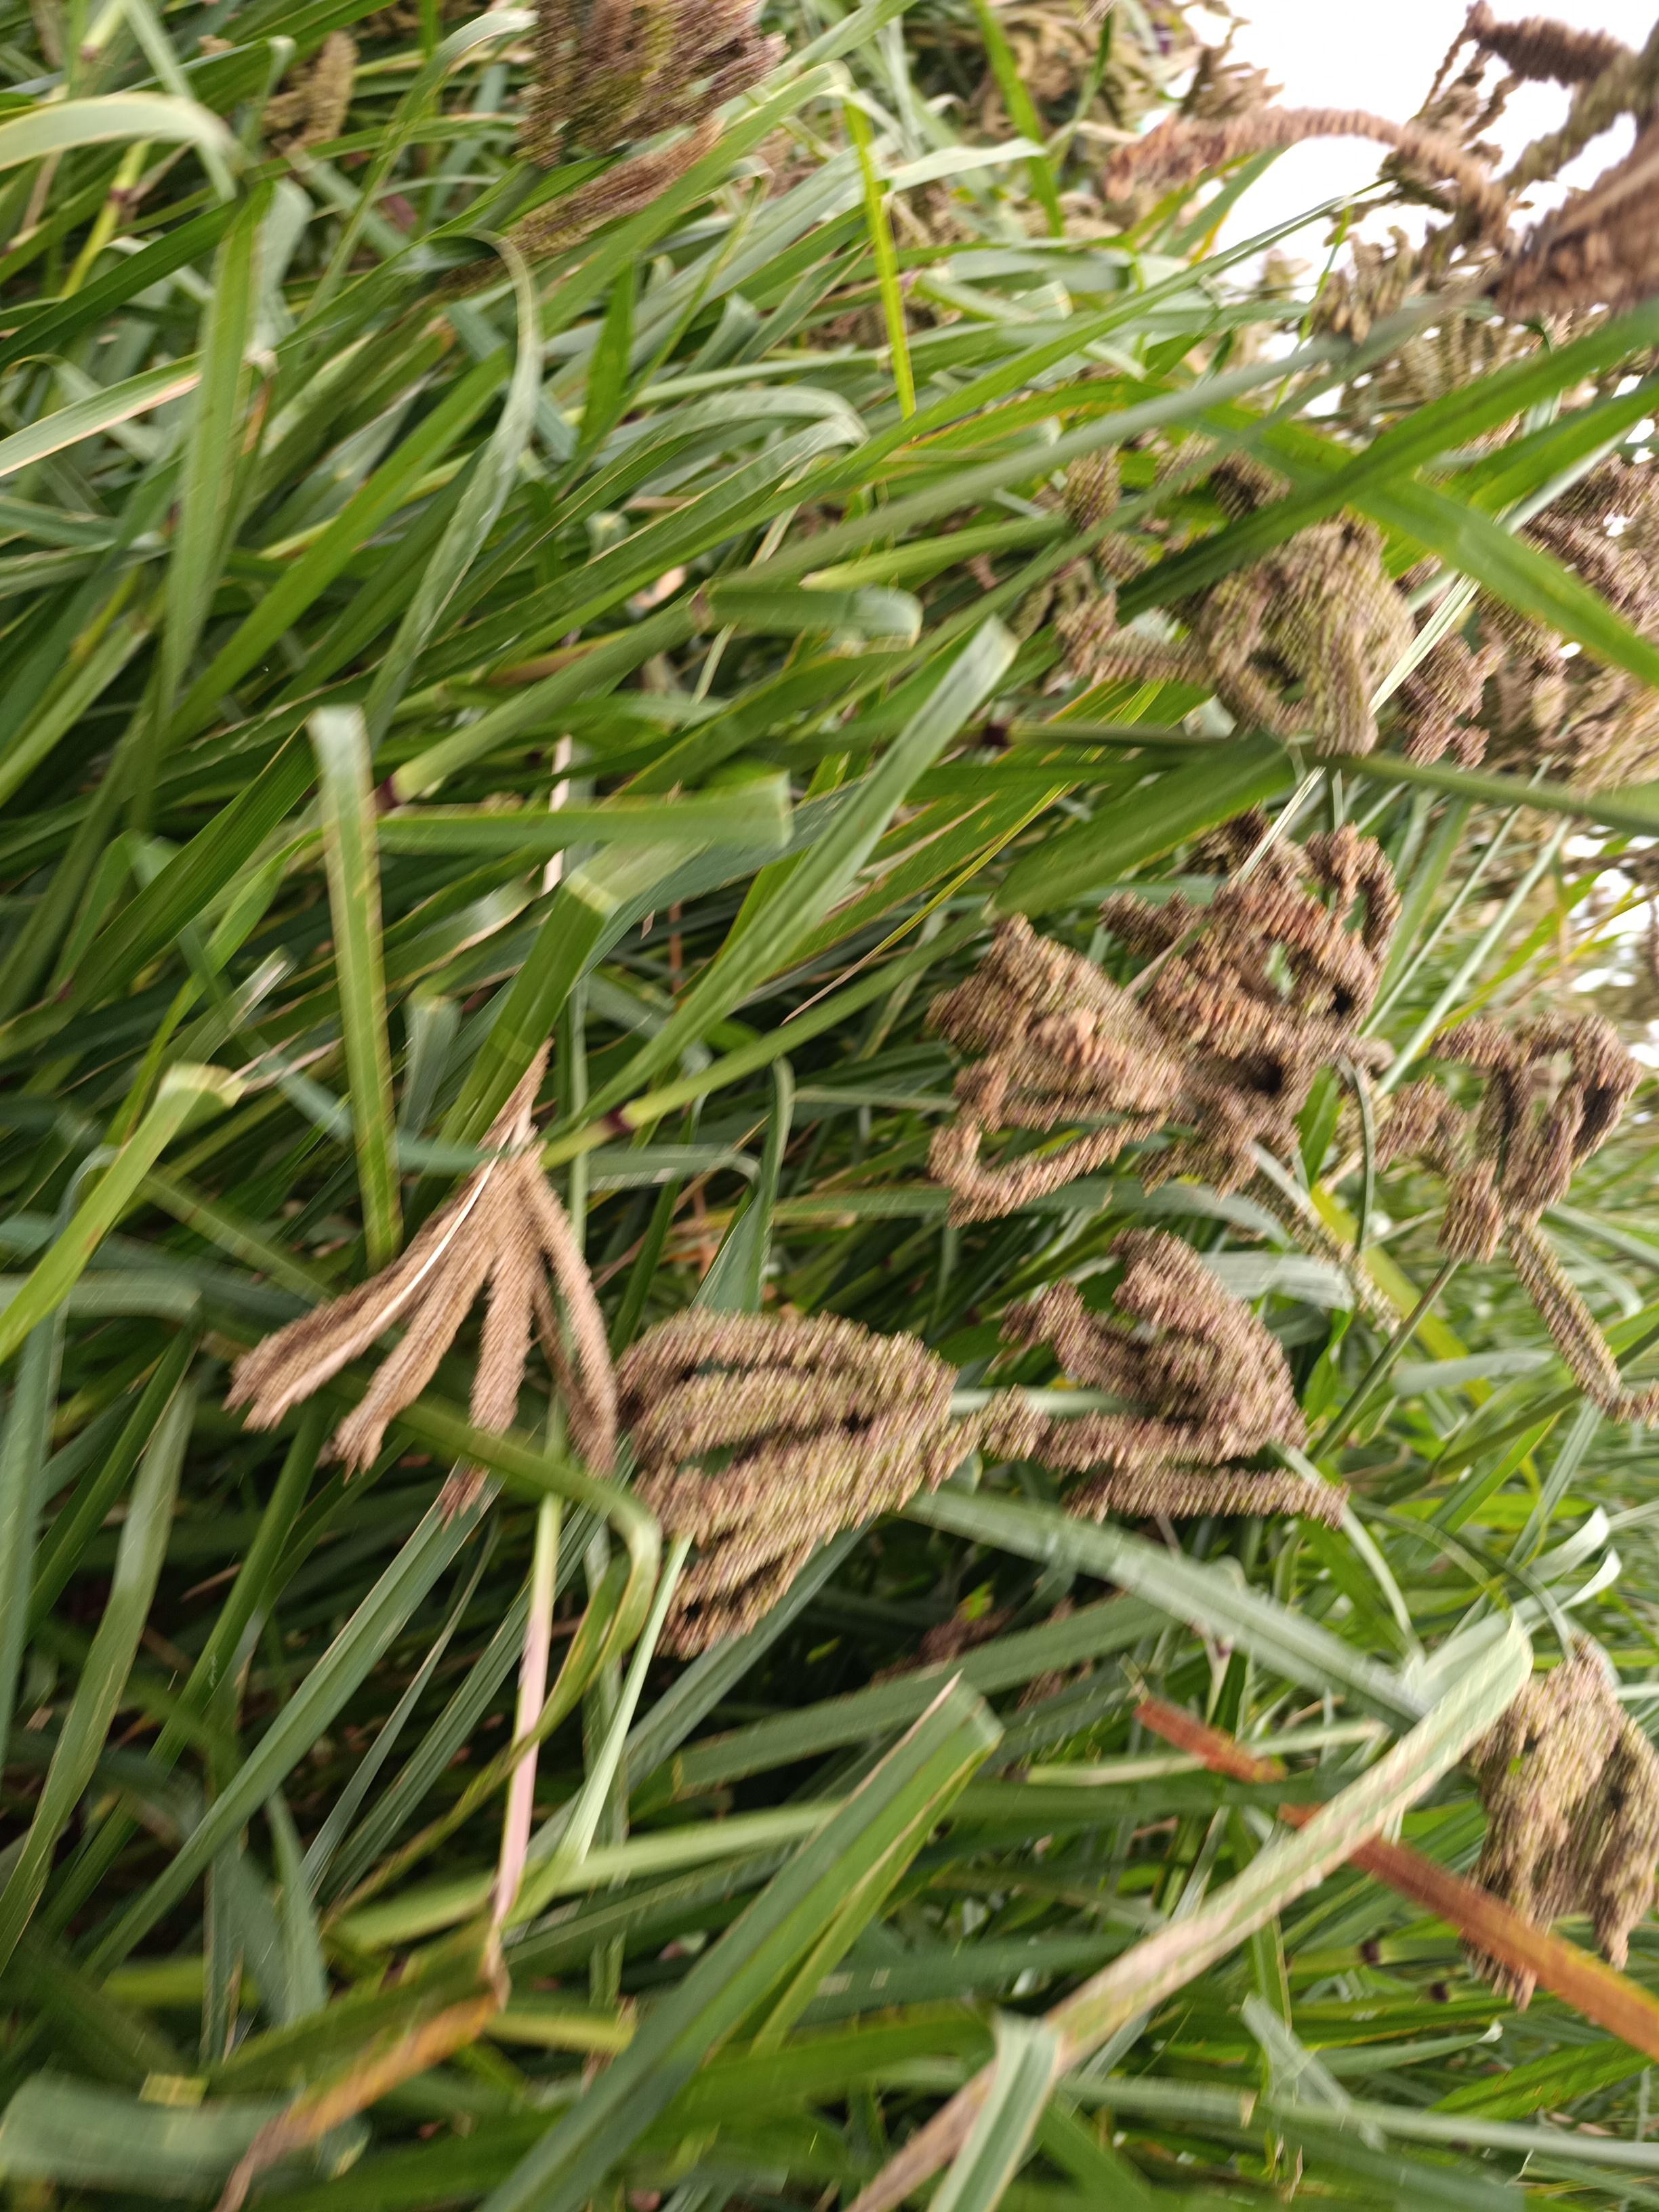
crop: finger millet
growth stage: filling grain
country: Kenya
